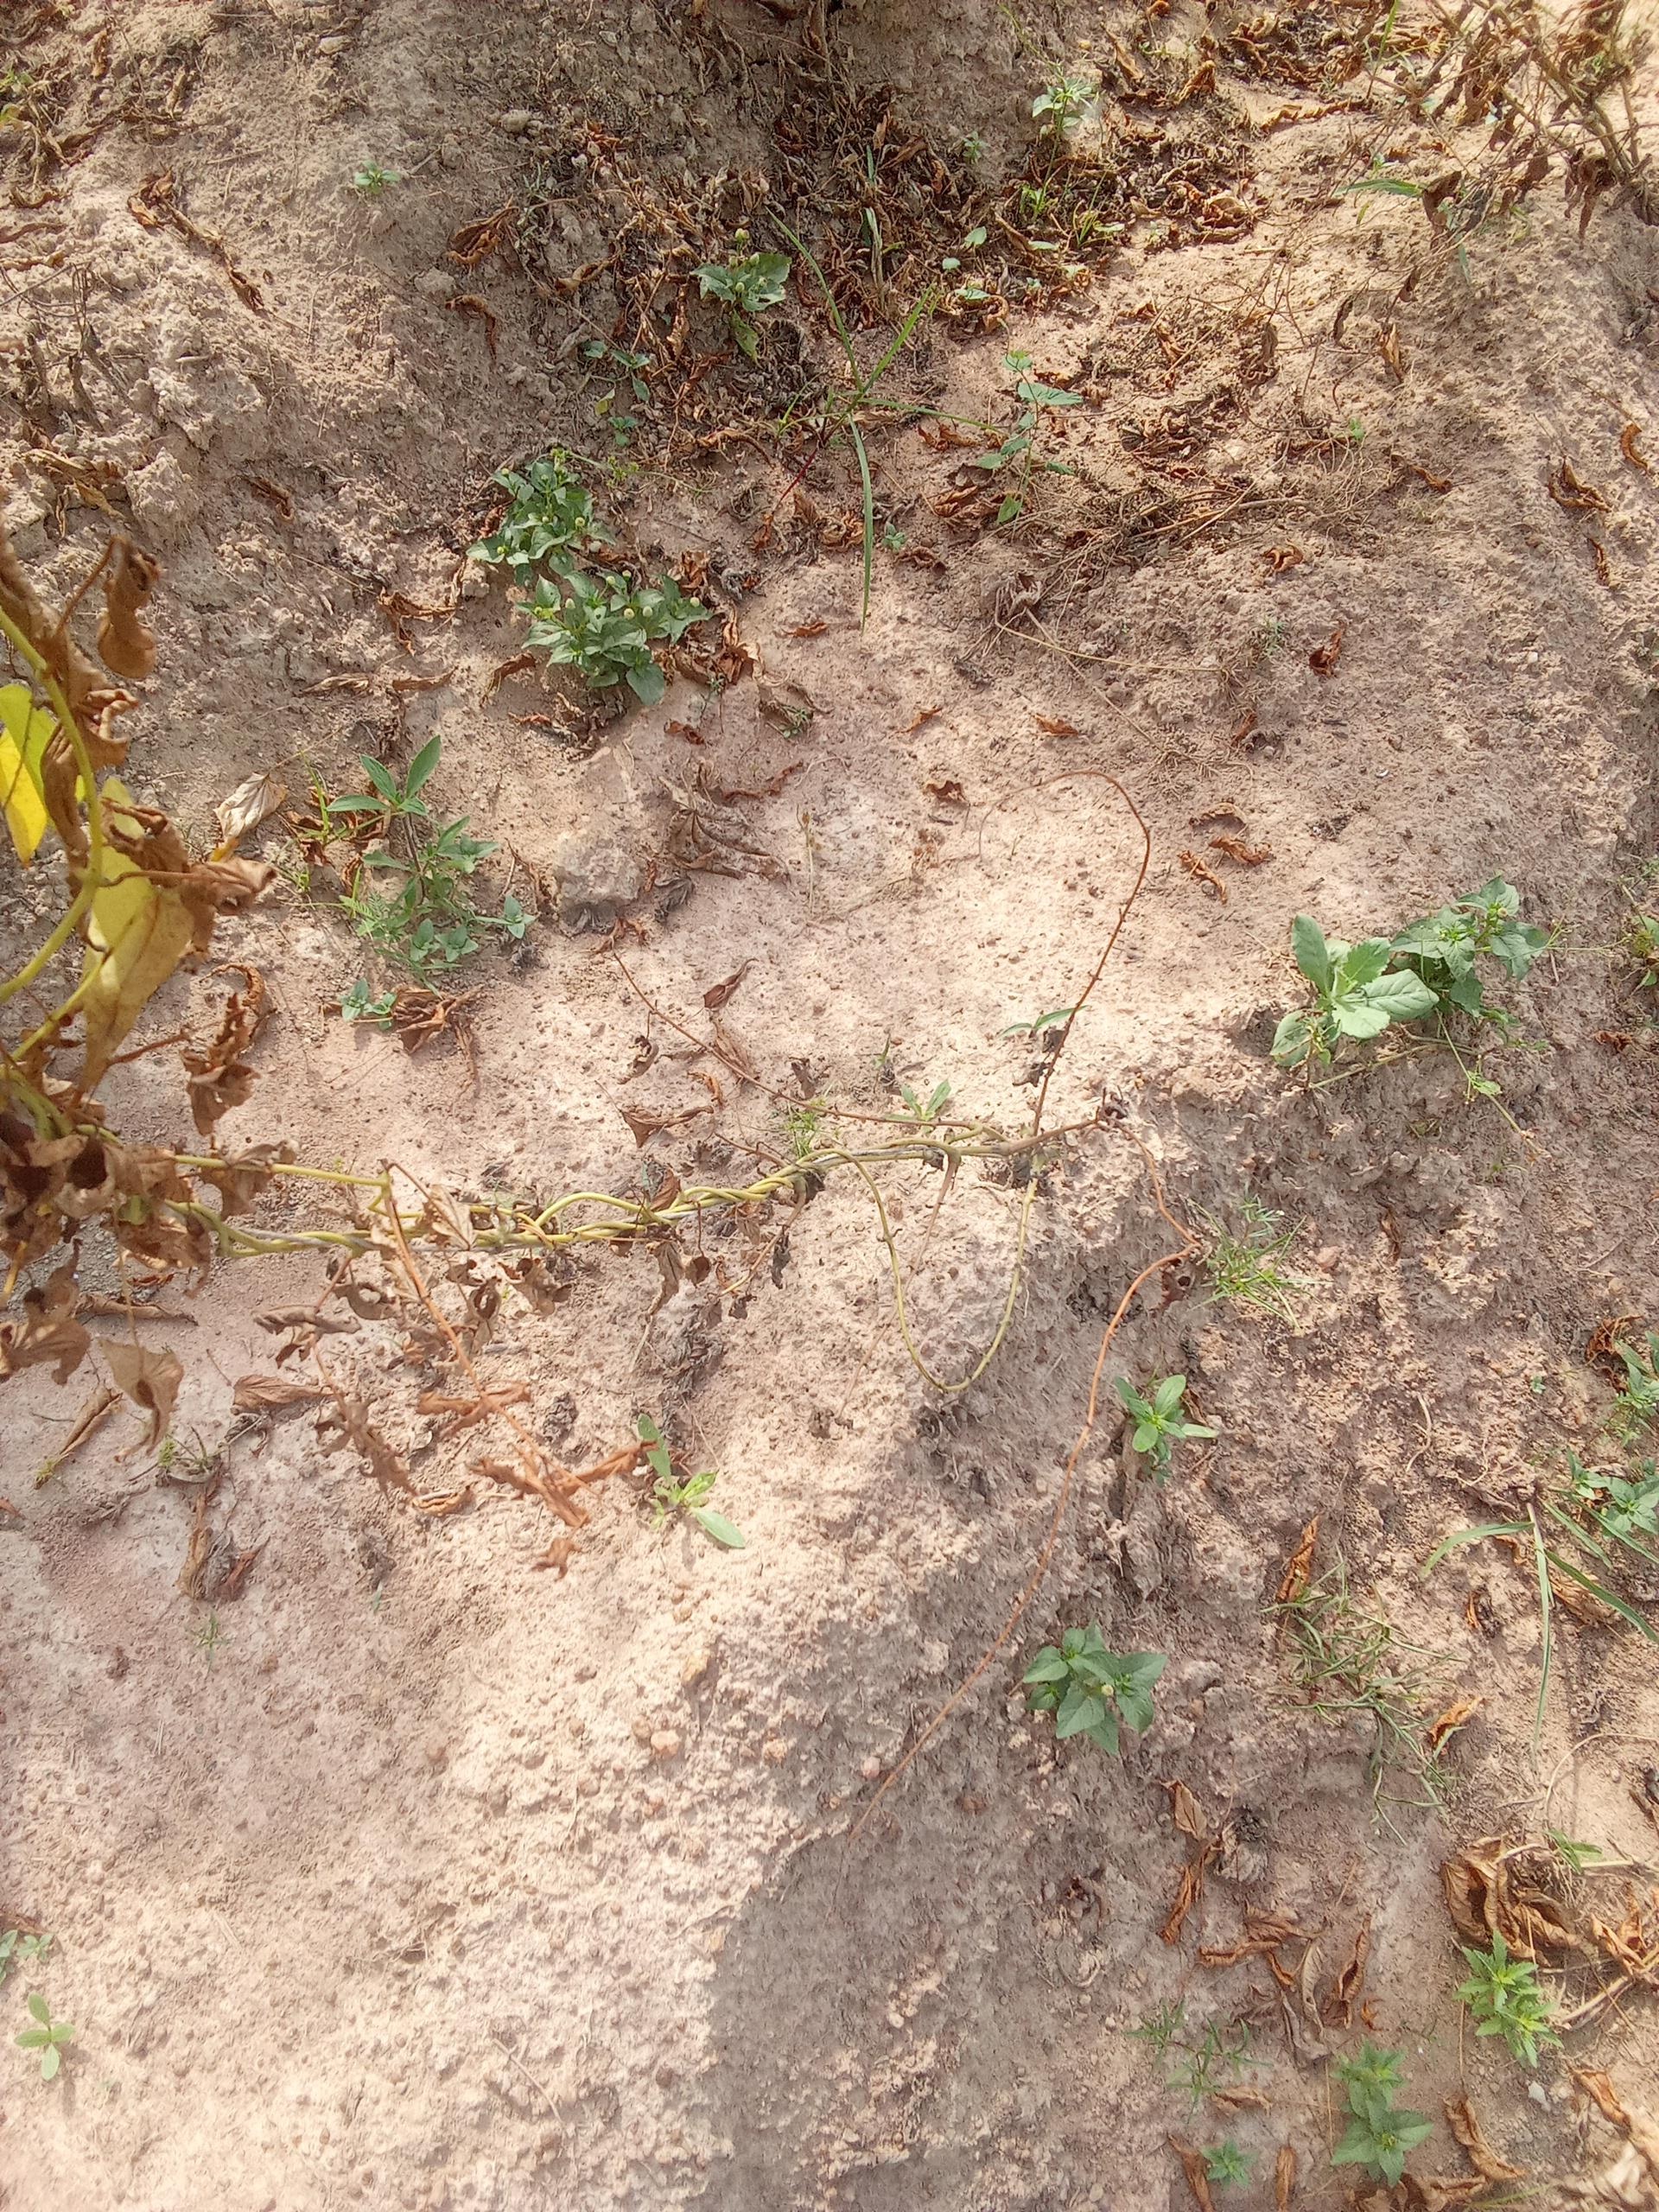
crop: yam
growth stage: maturity
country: Nigeria
